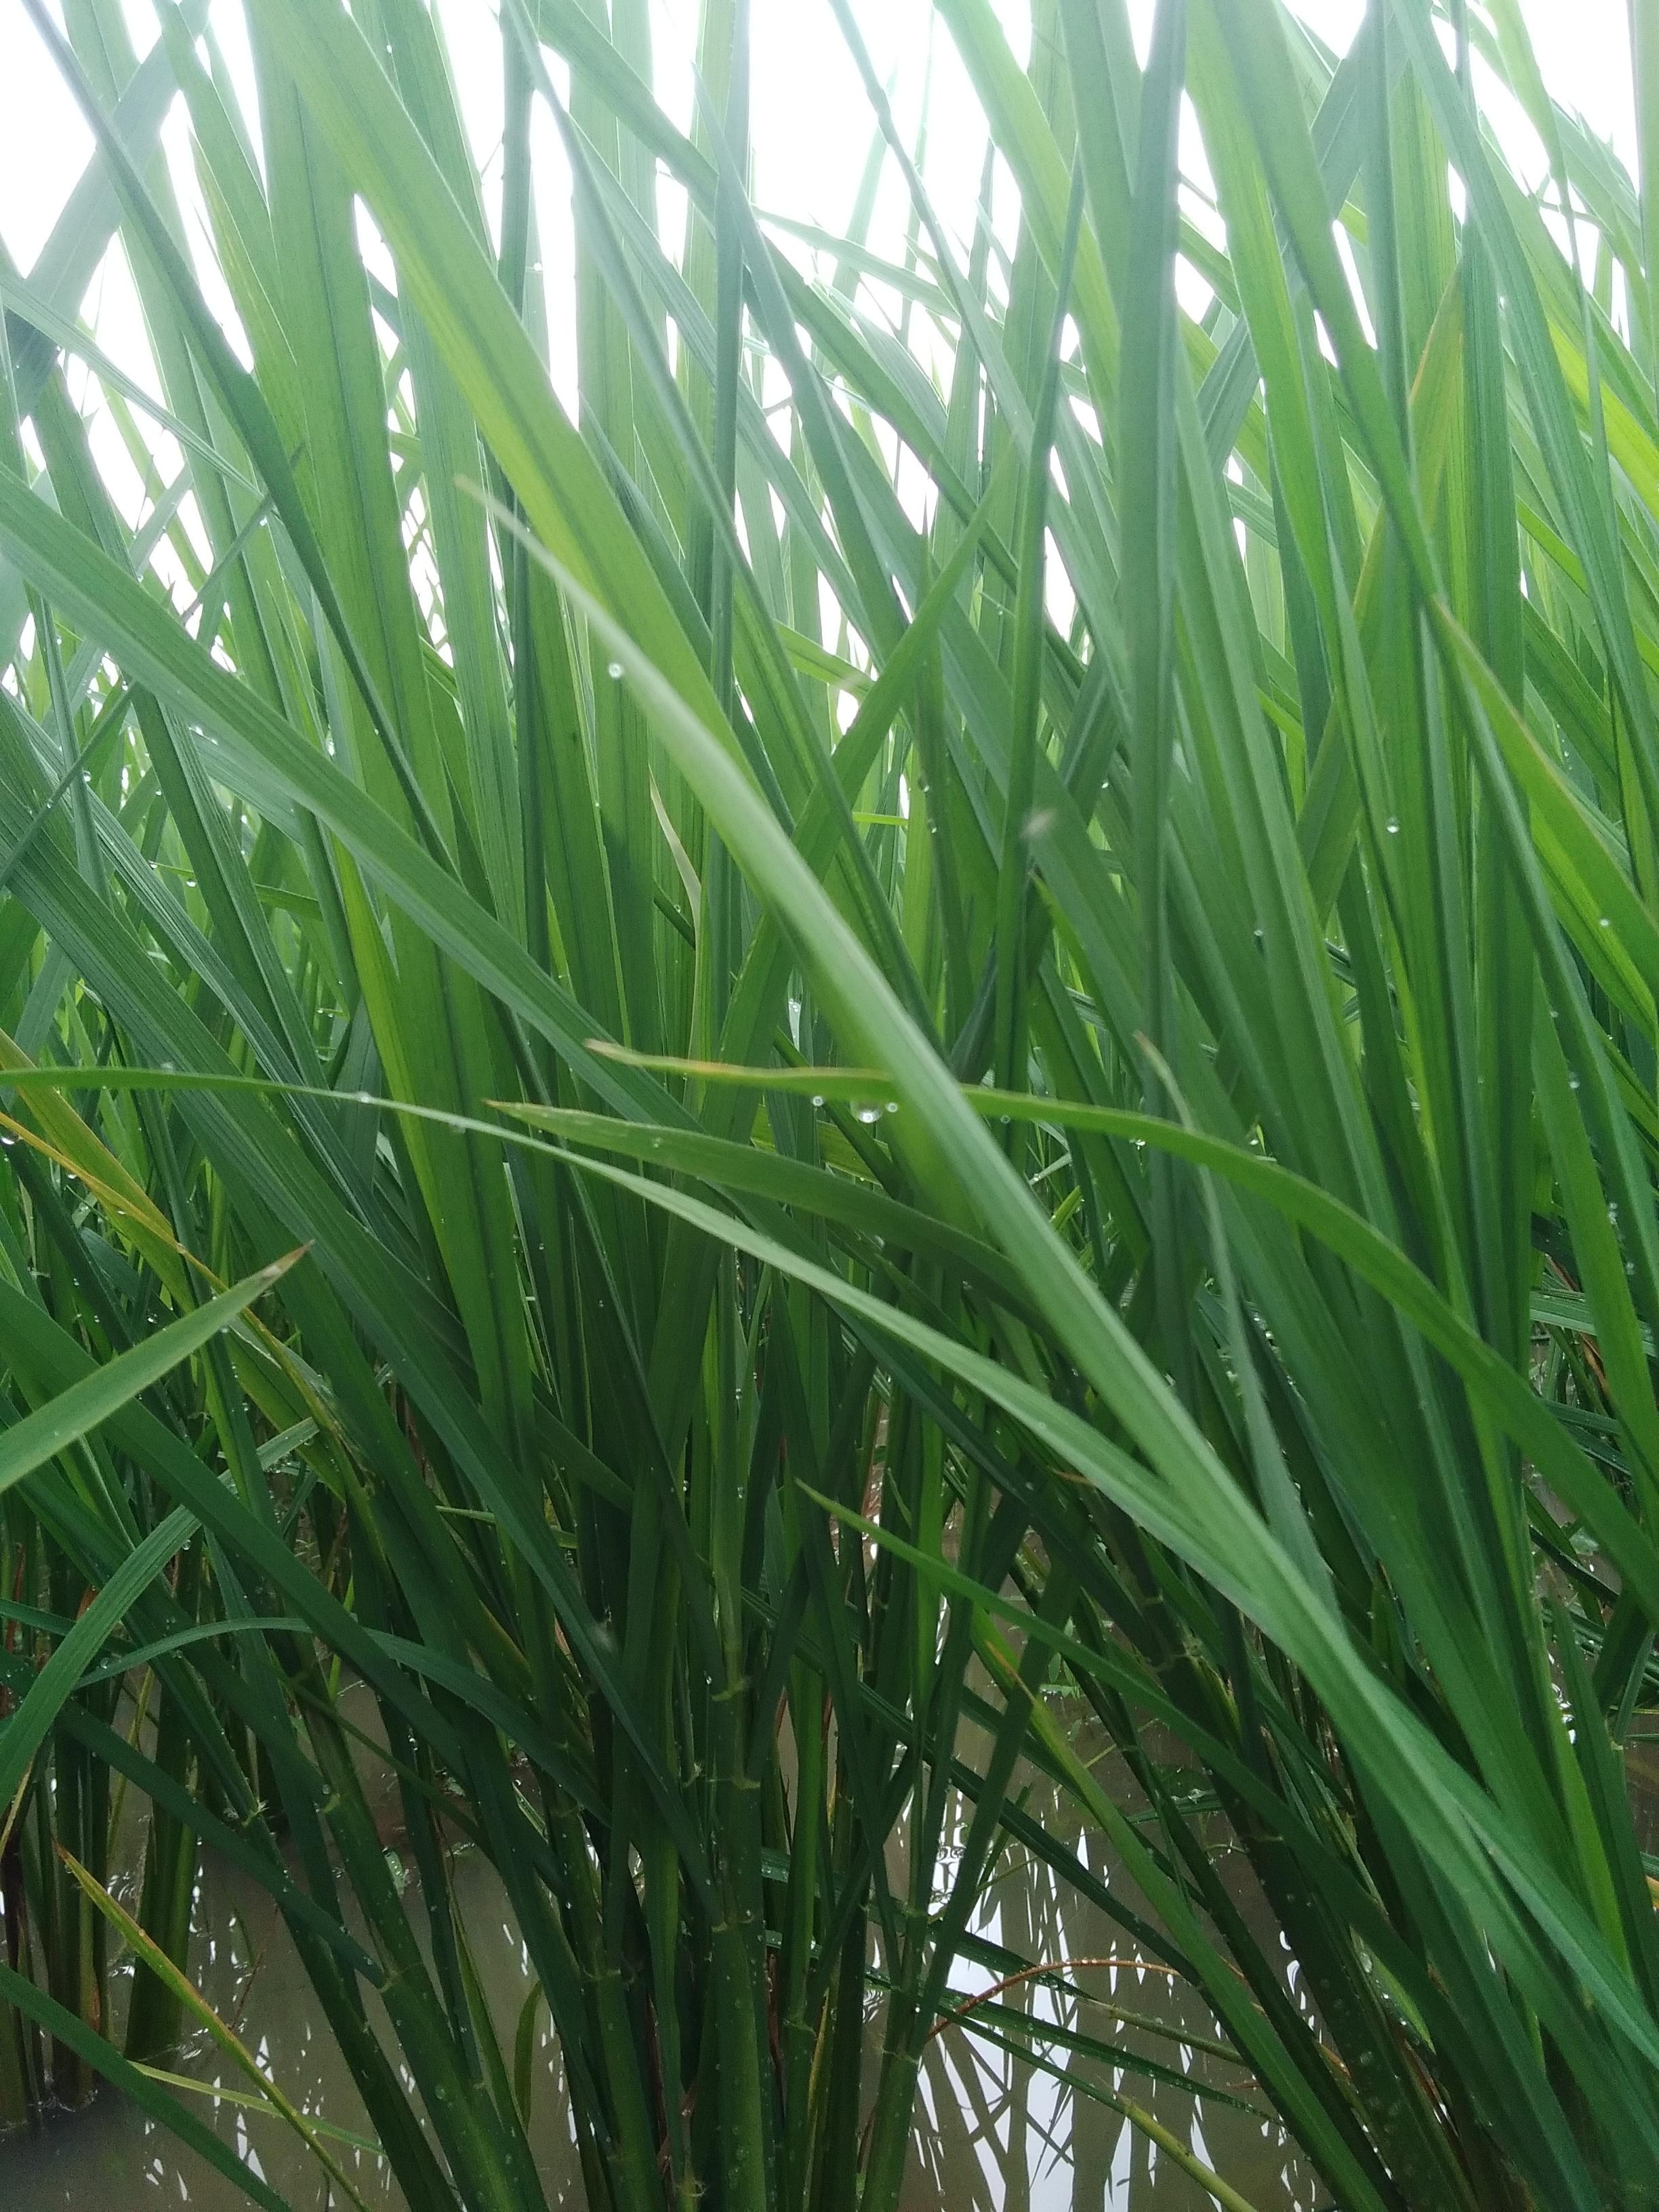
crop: rice
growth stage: vegetative
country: Nigeria
